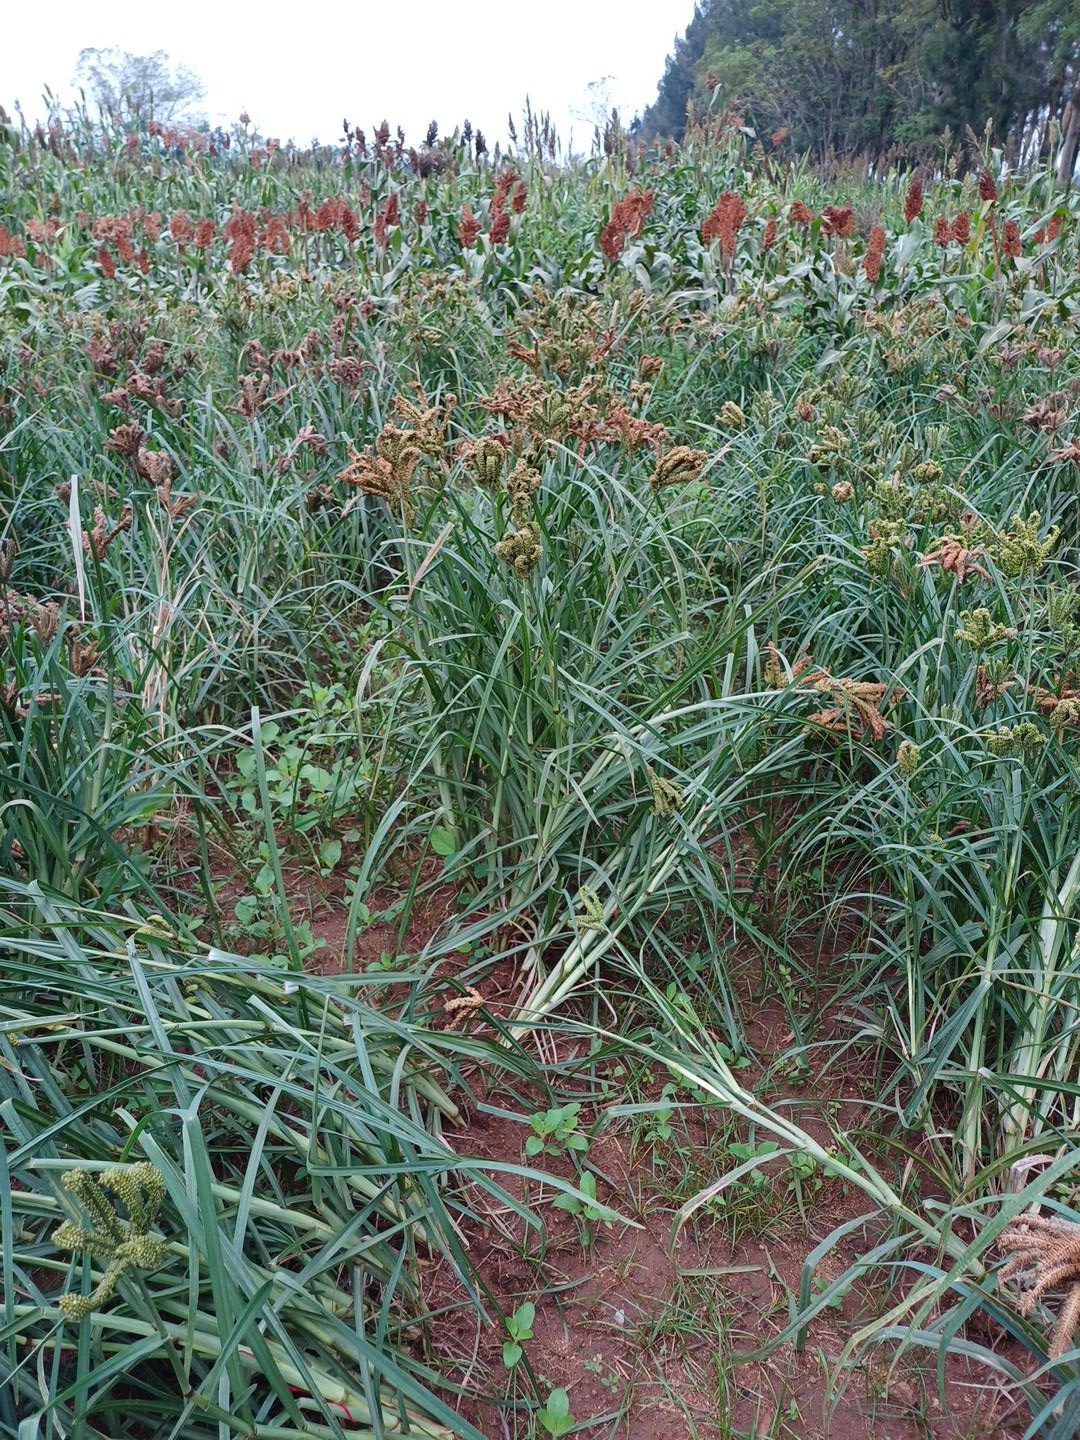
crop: finger millet
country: Kenya
